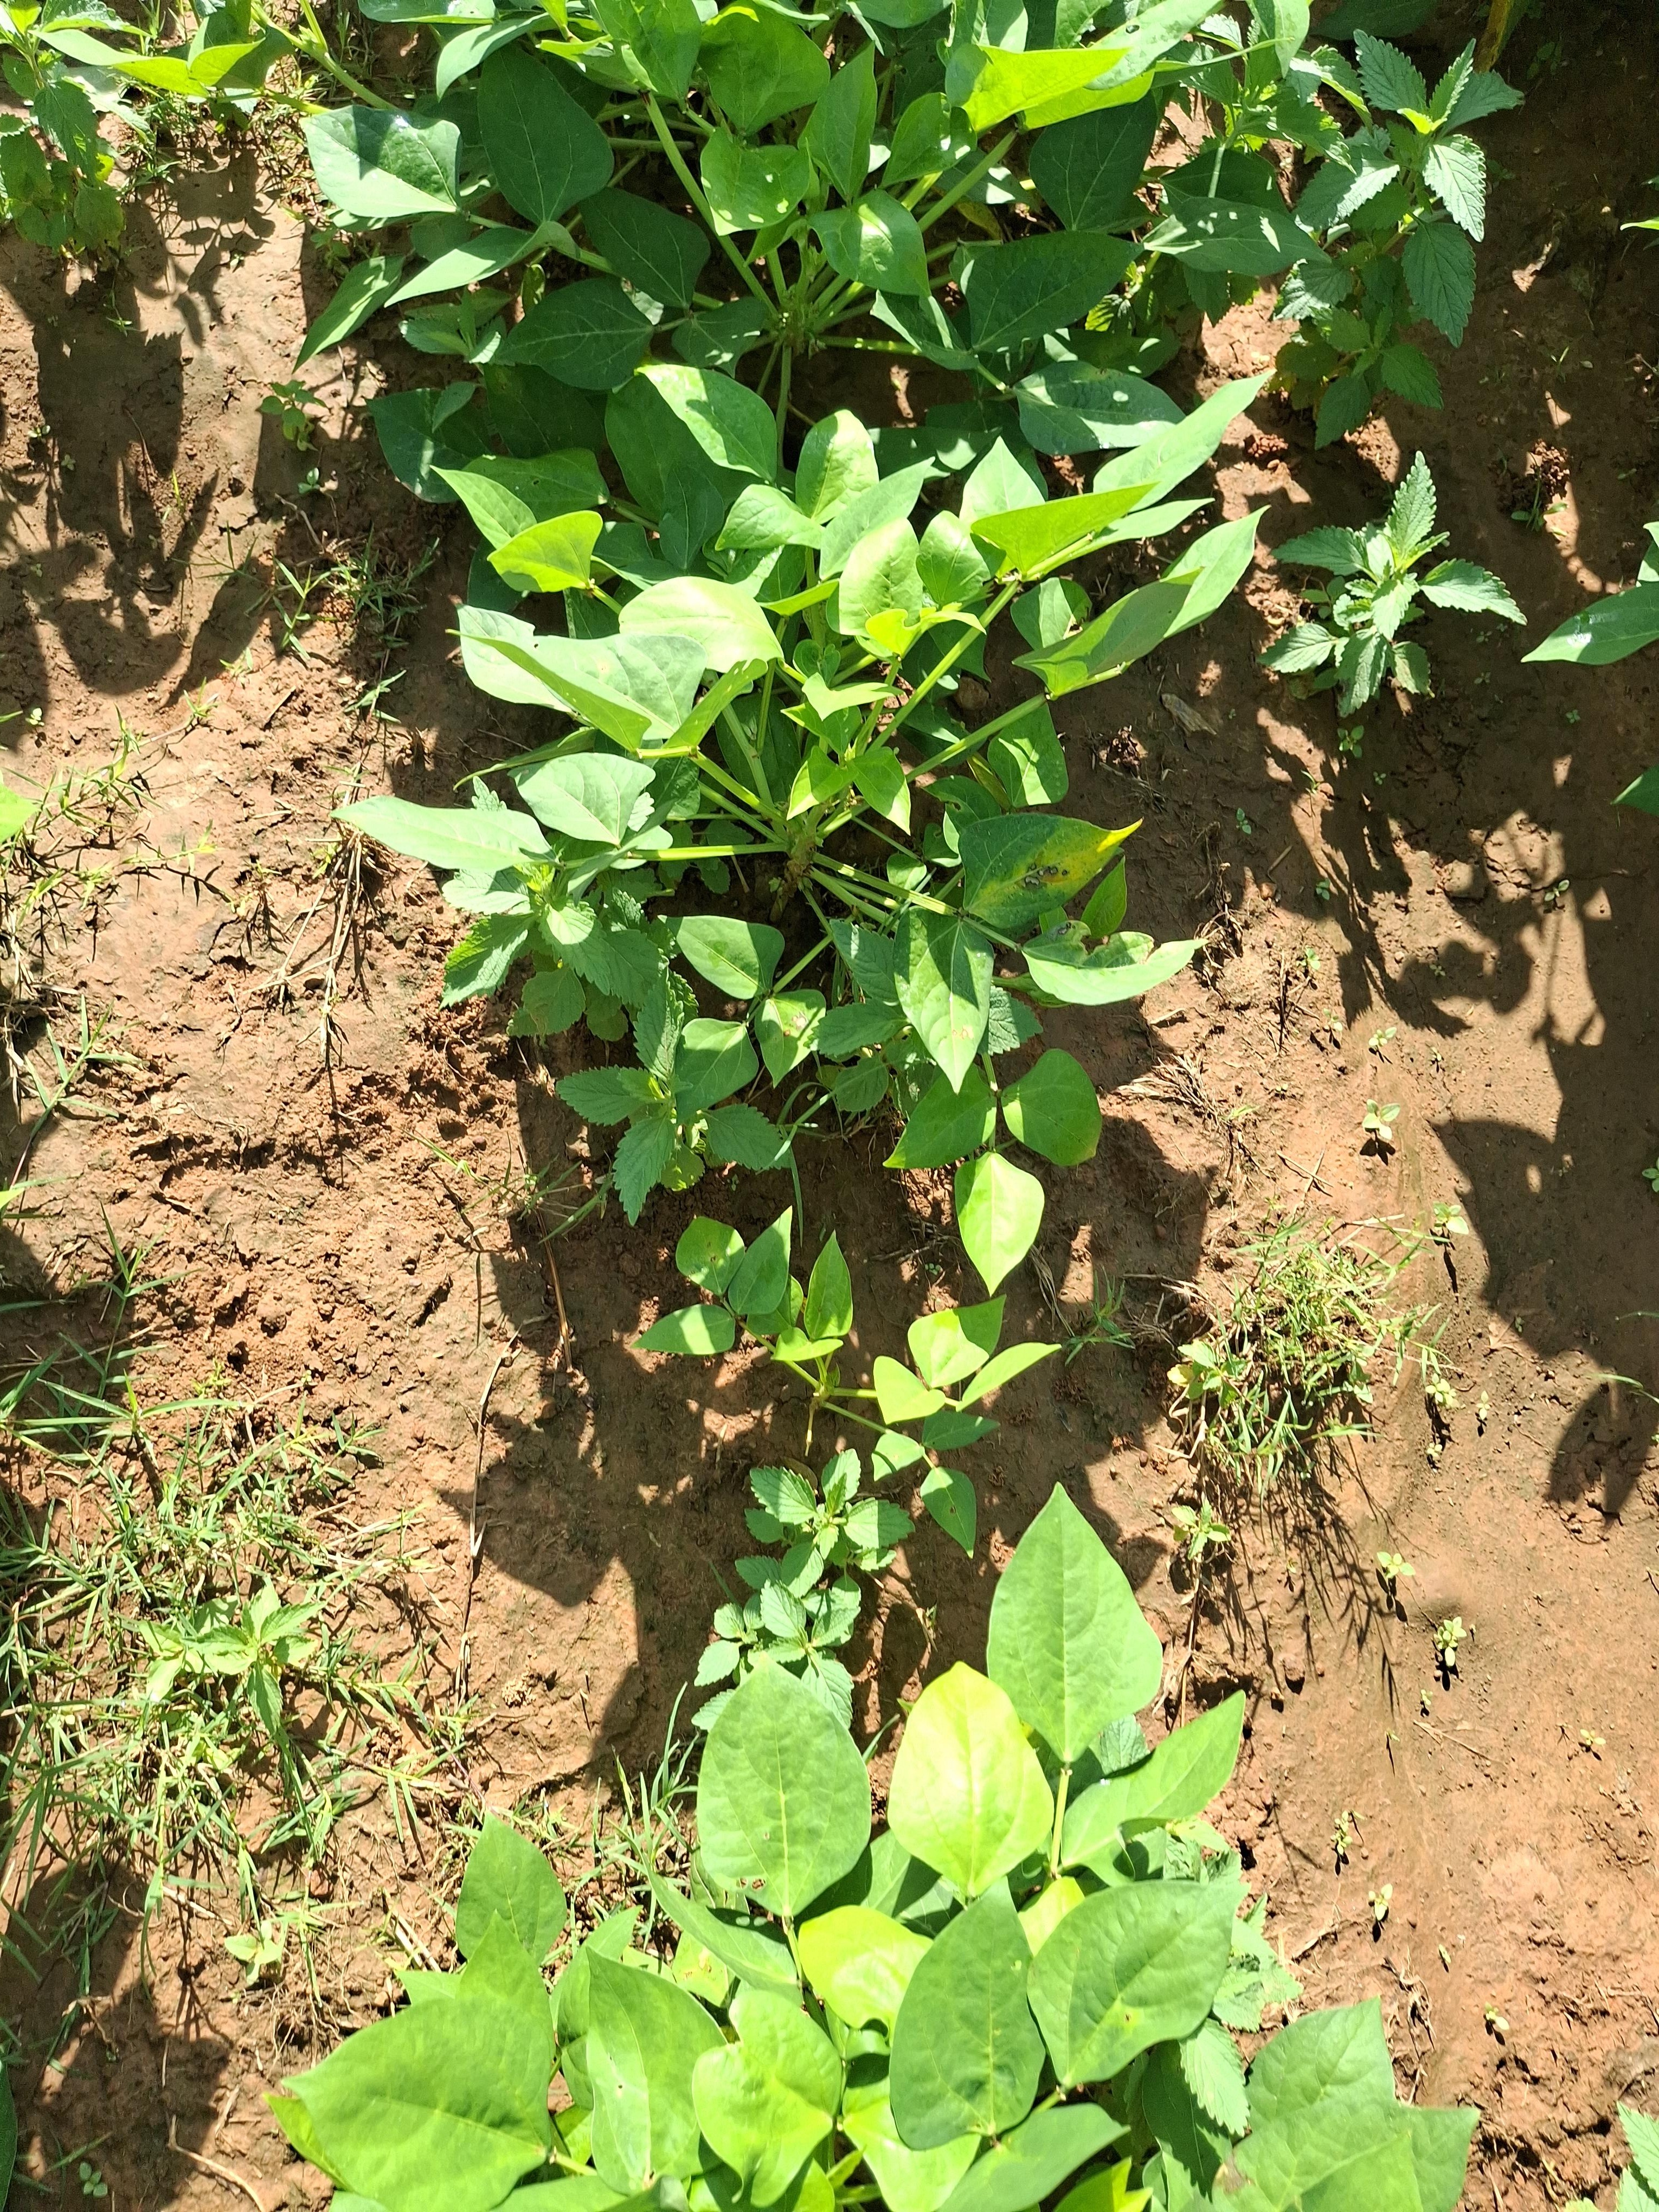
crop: cowpea
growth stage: flowering
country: Nigeria
